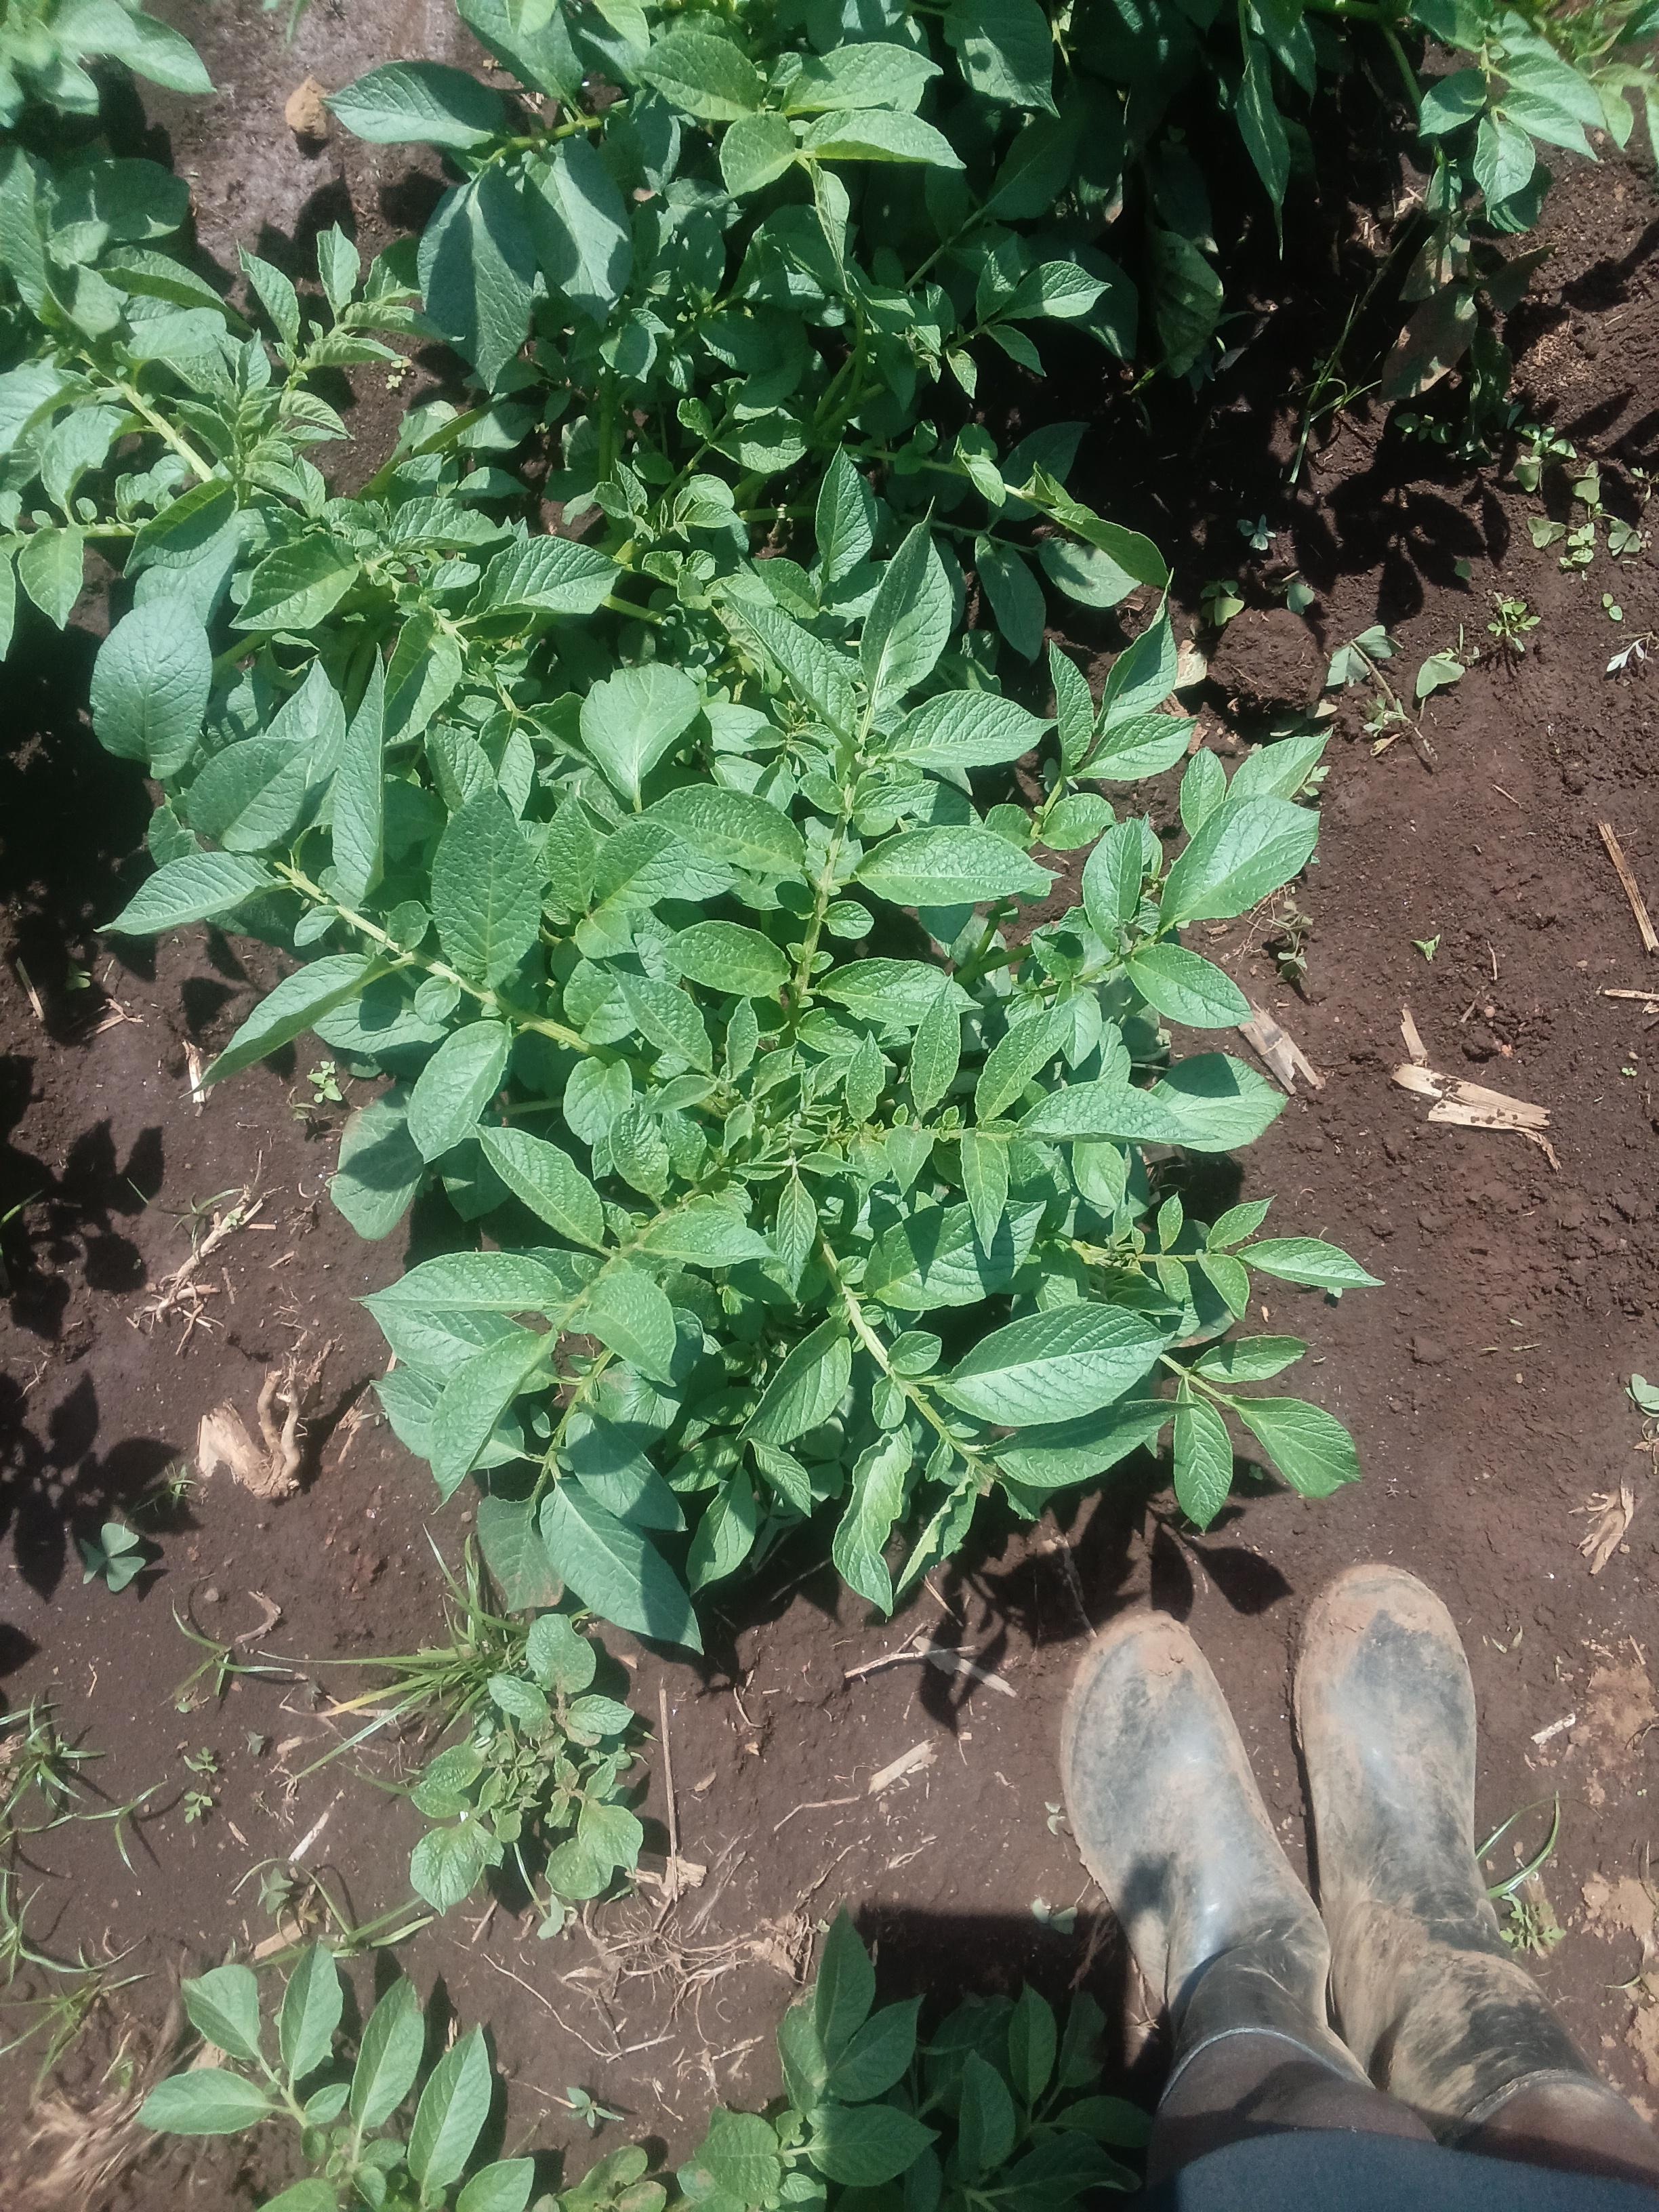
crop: potato
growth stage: vegetative
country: Kenya
